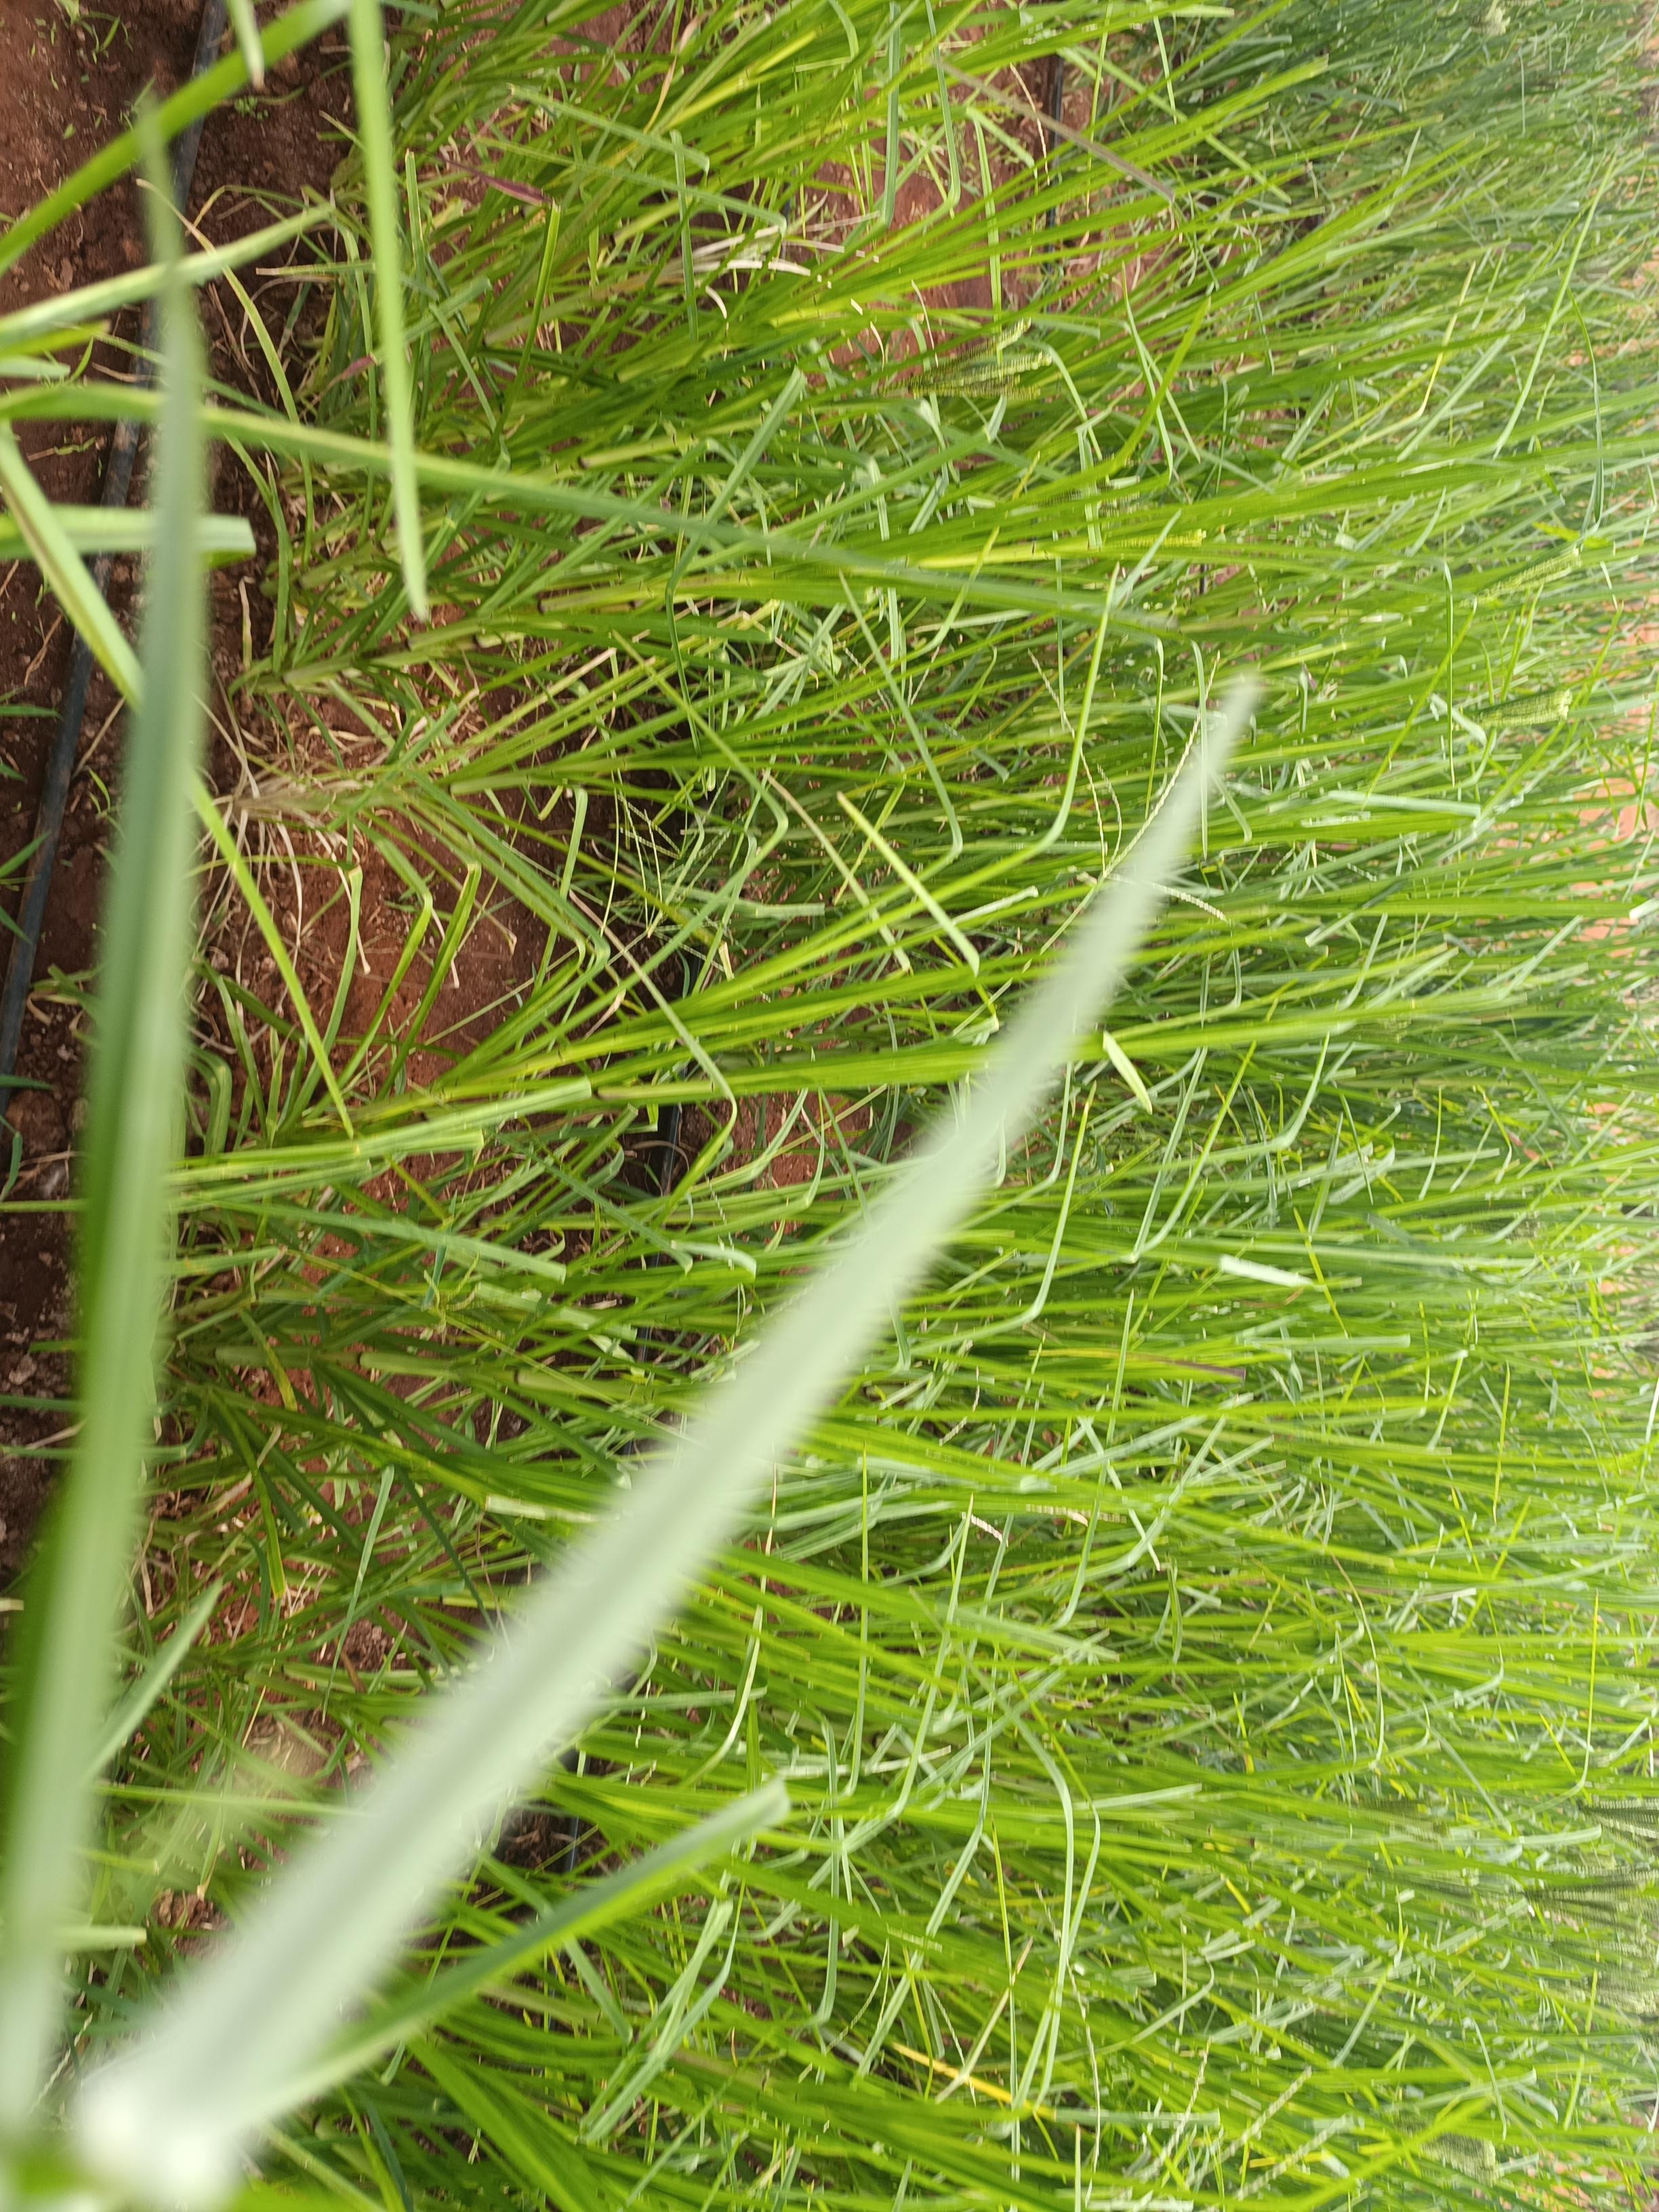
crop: finger millet
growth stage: flowering
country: Kenya
